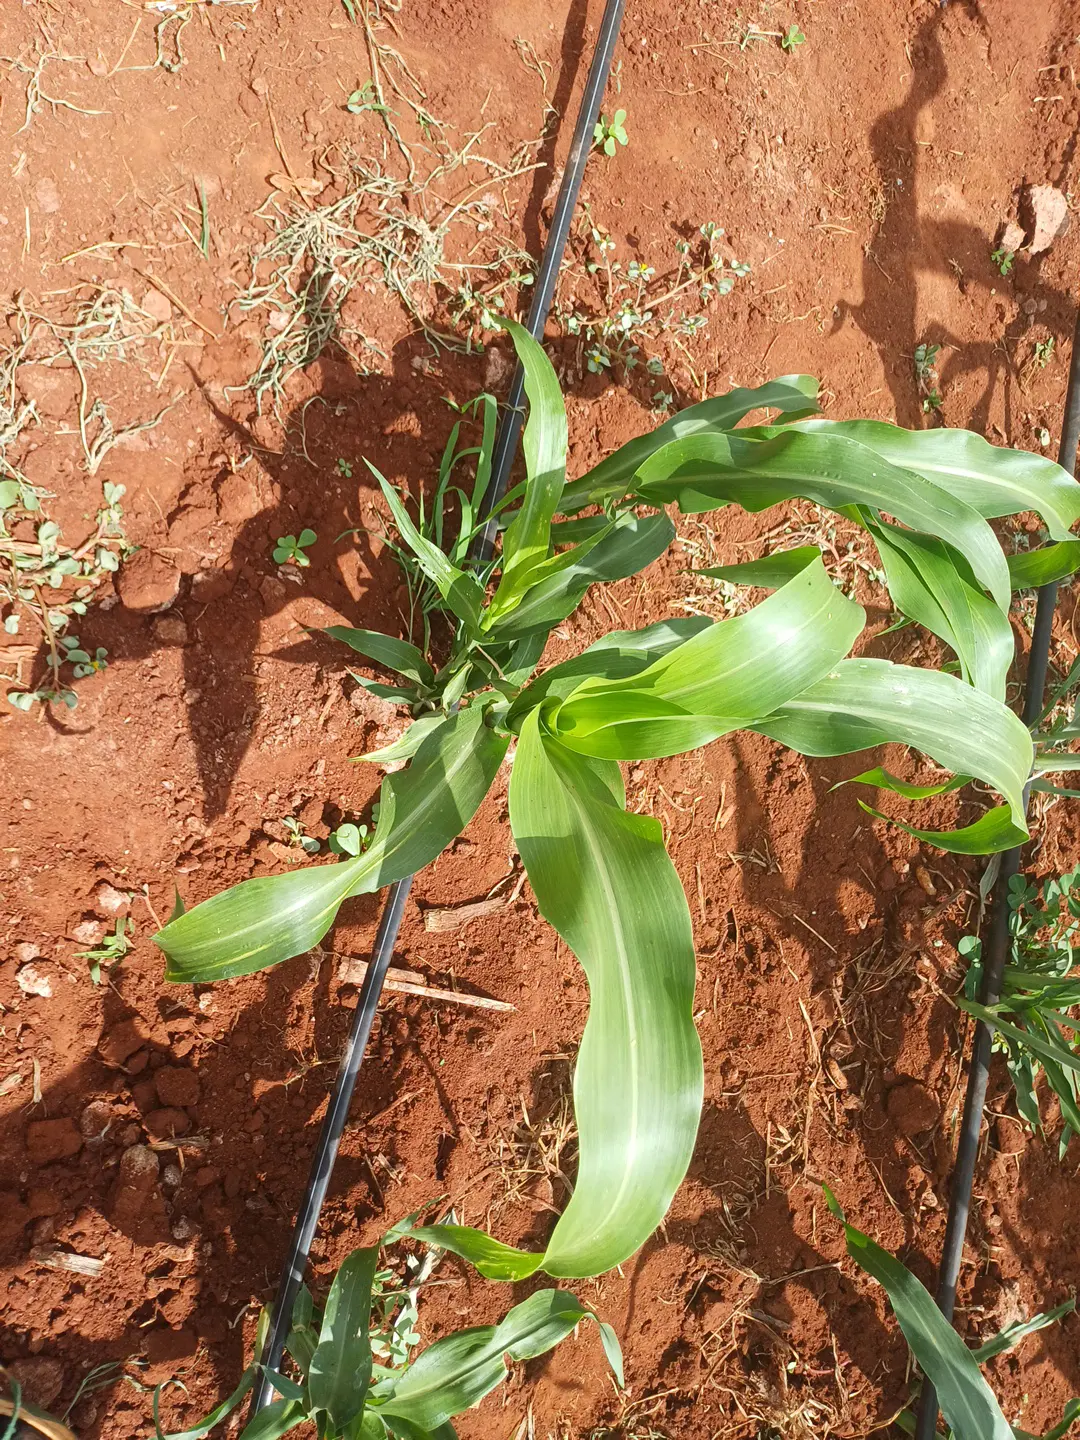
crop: sorghum
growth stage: heading tuber
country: Kenya
